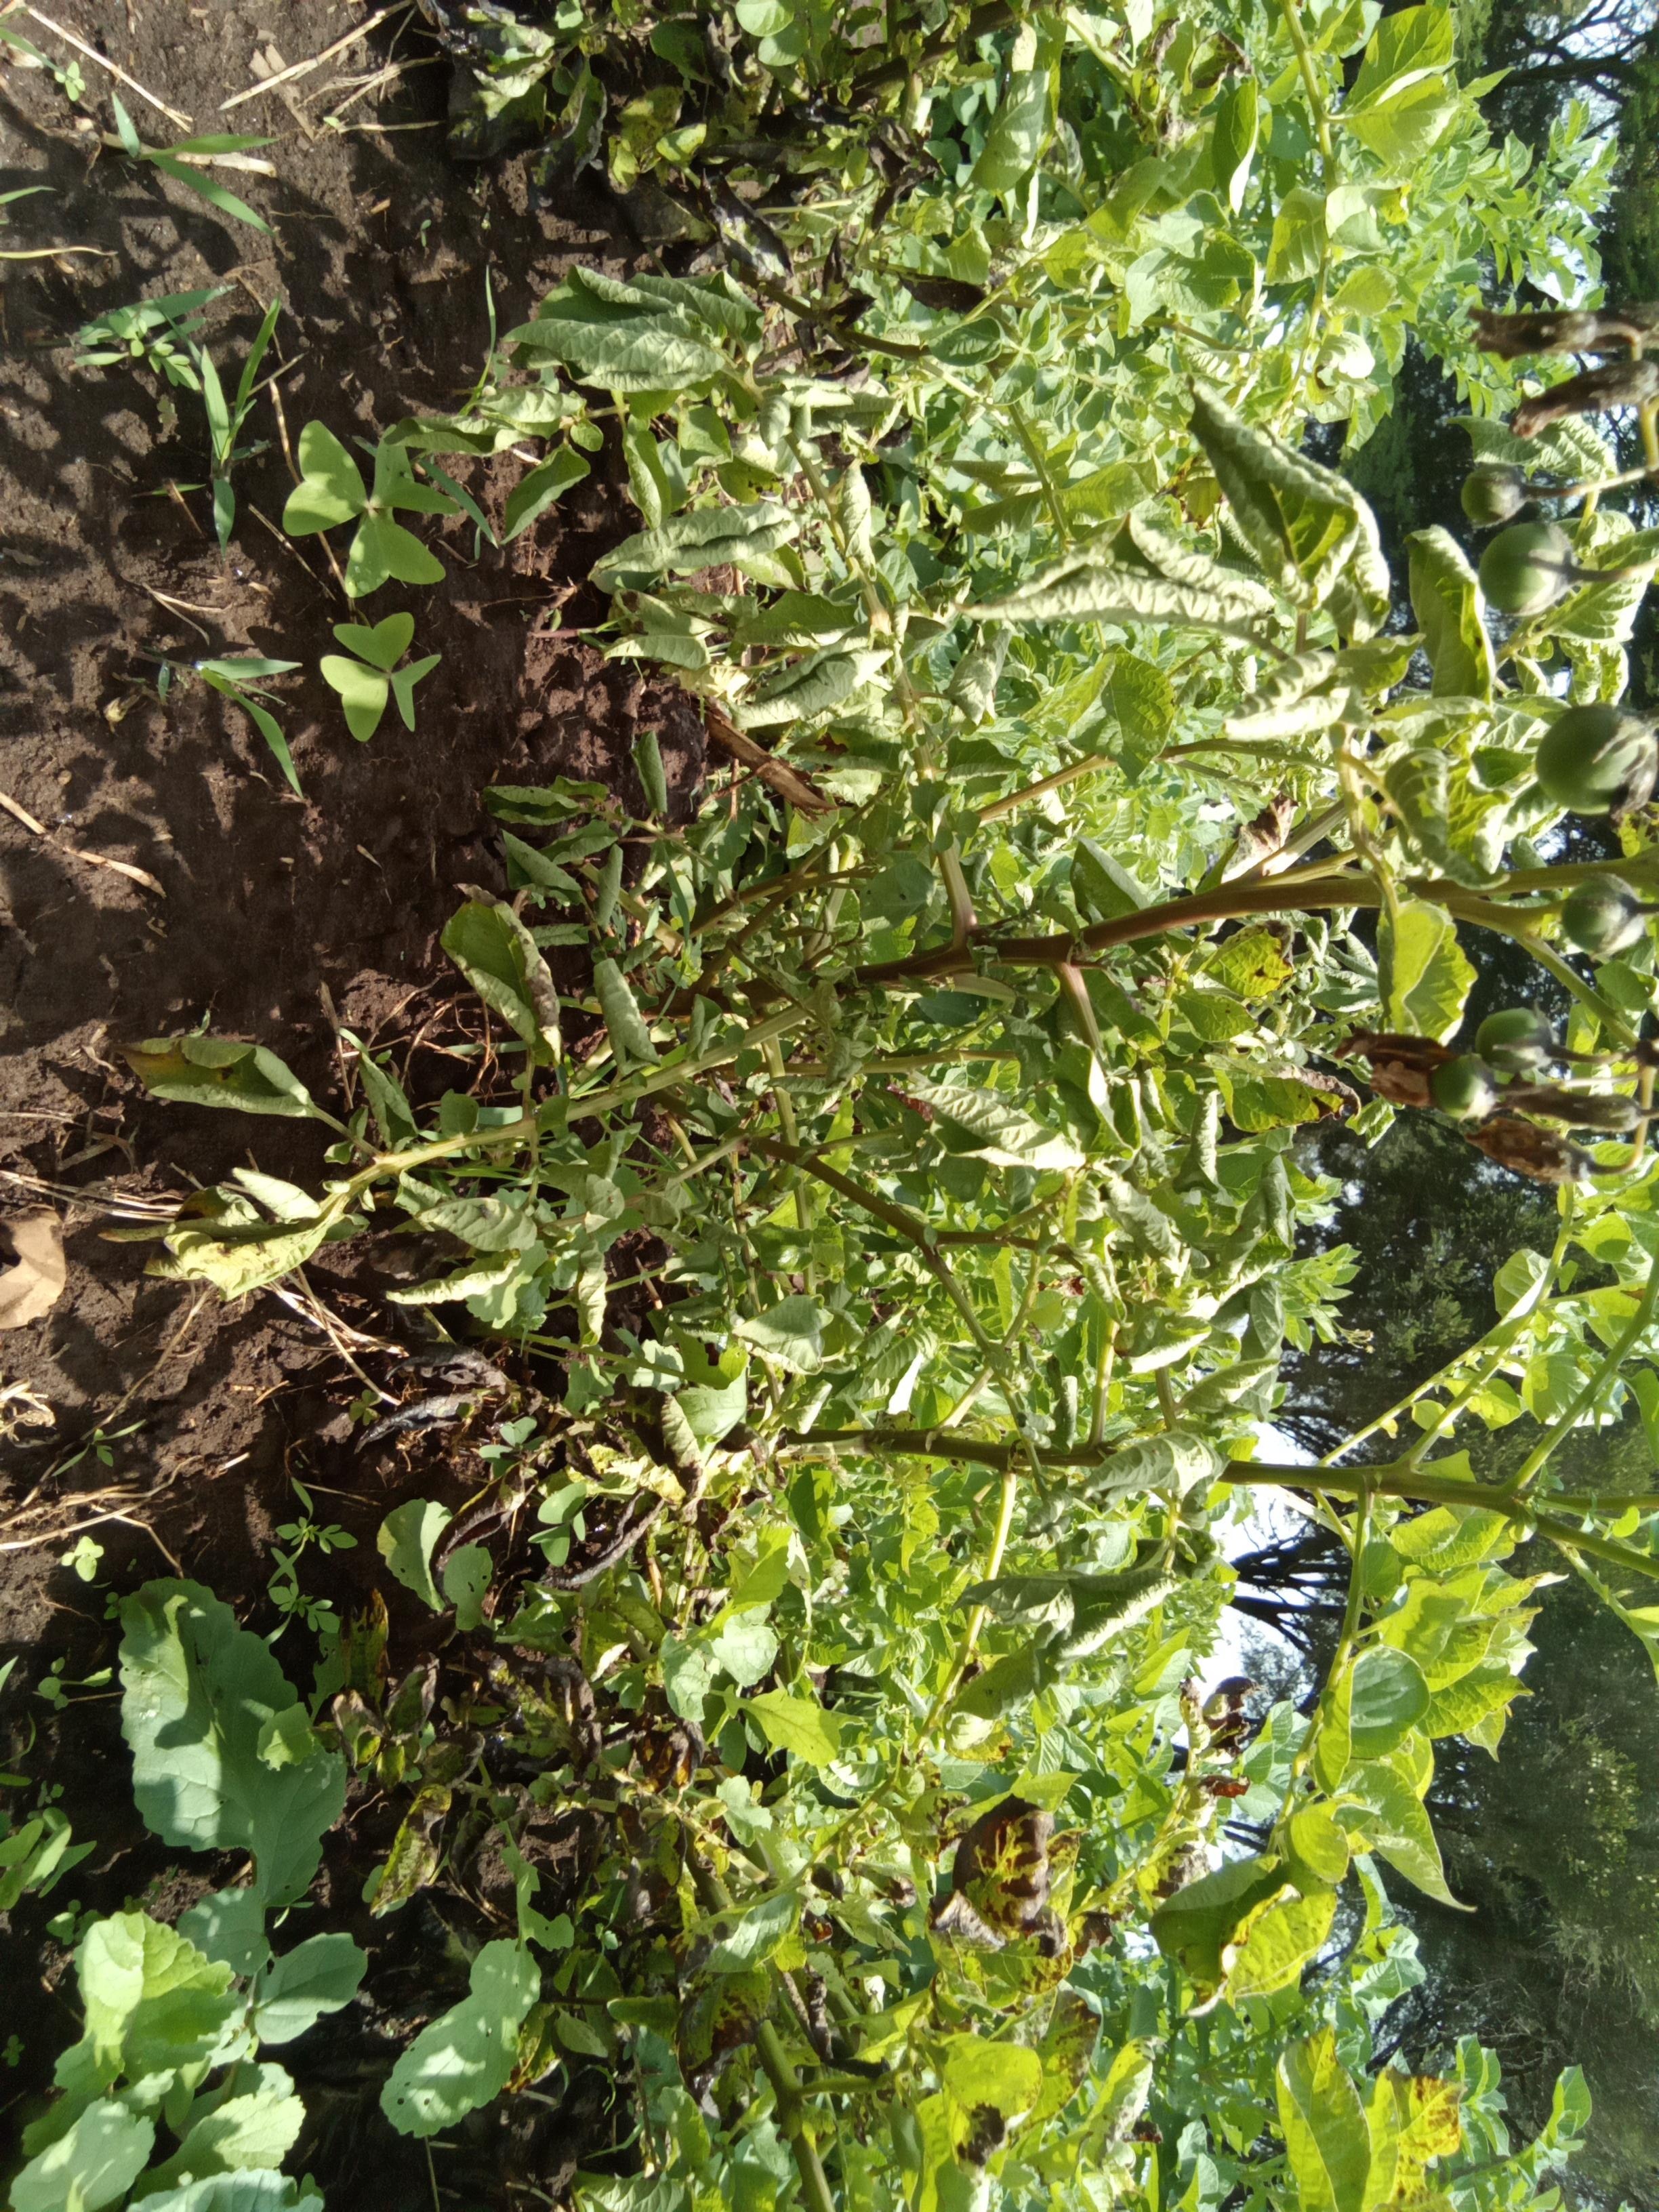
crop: potato
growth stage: flowering
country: Kenya
